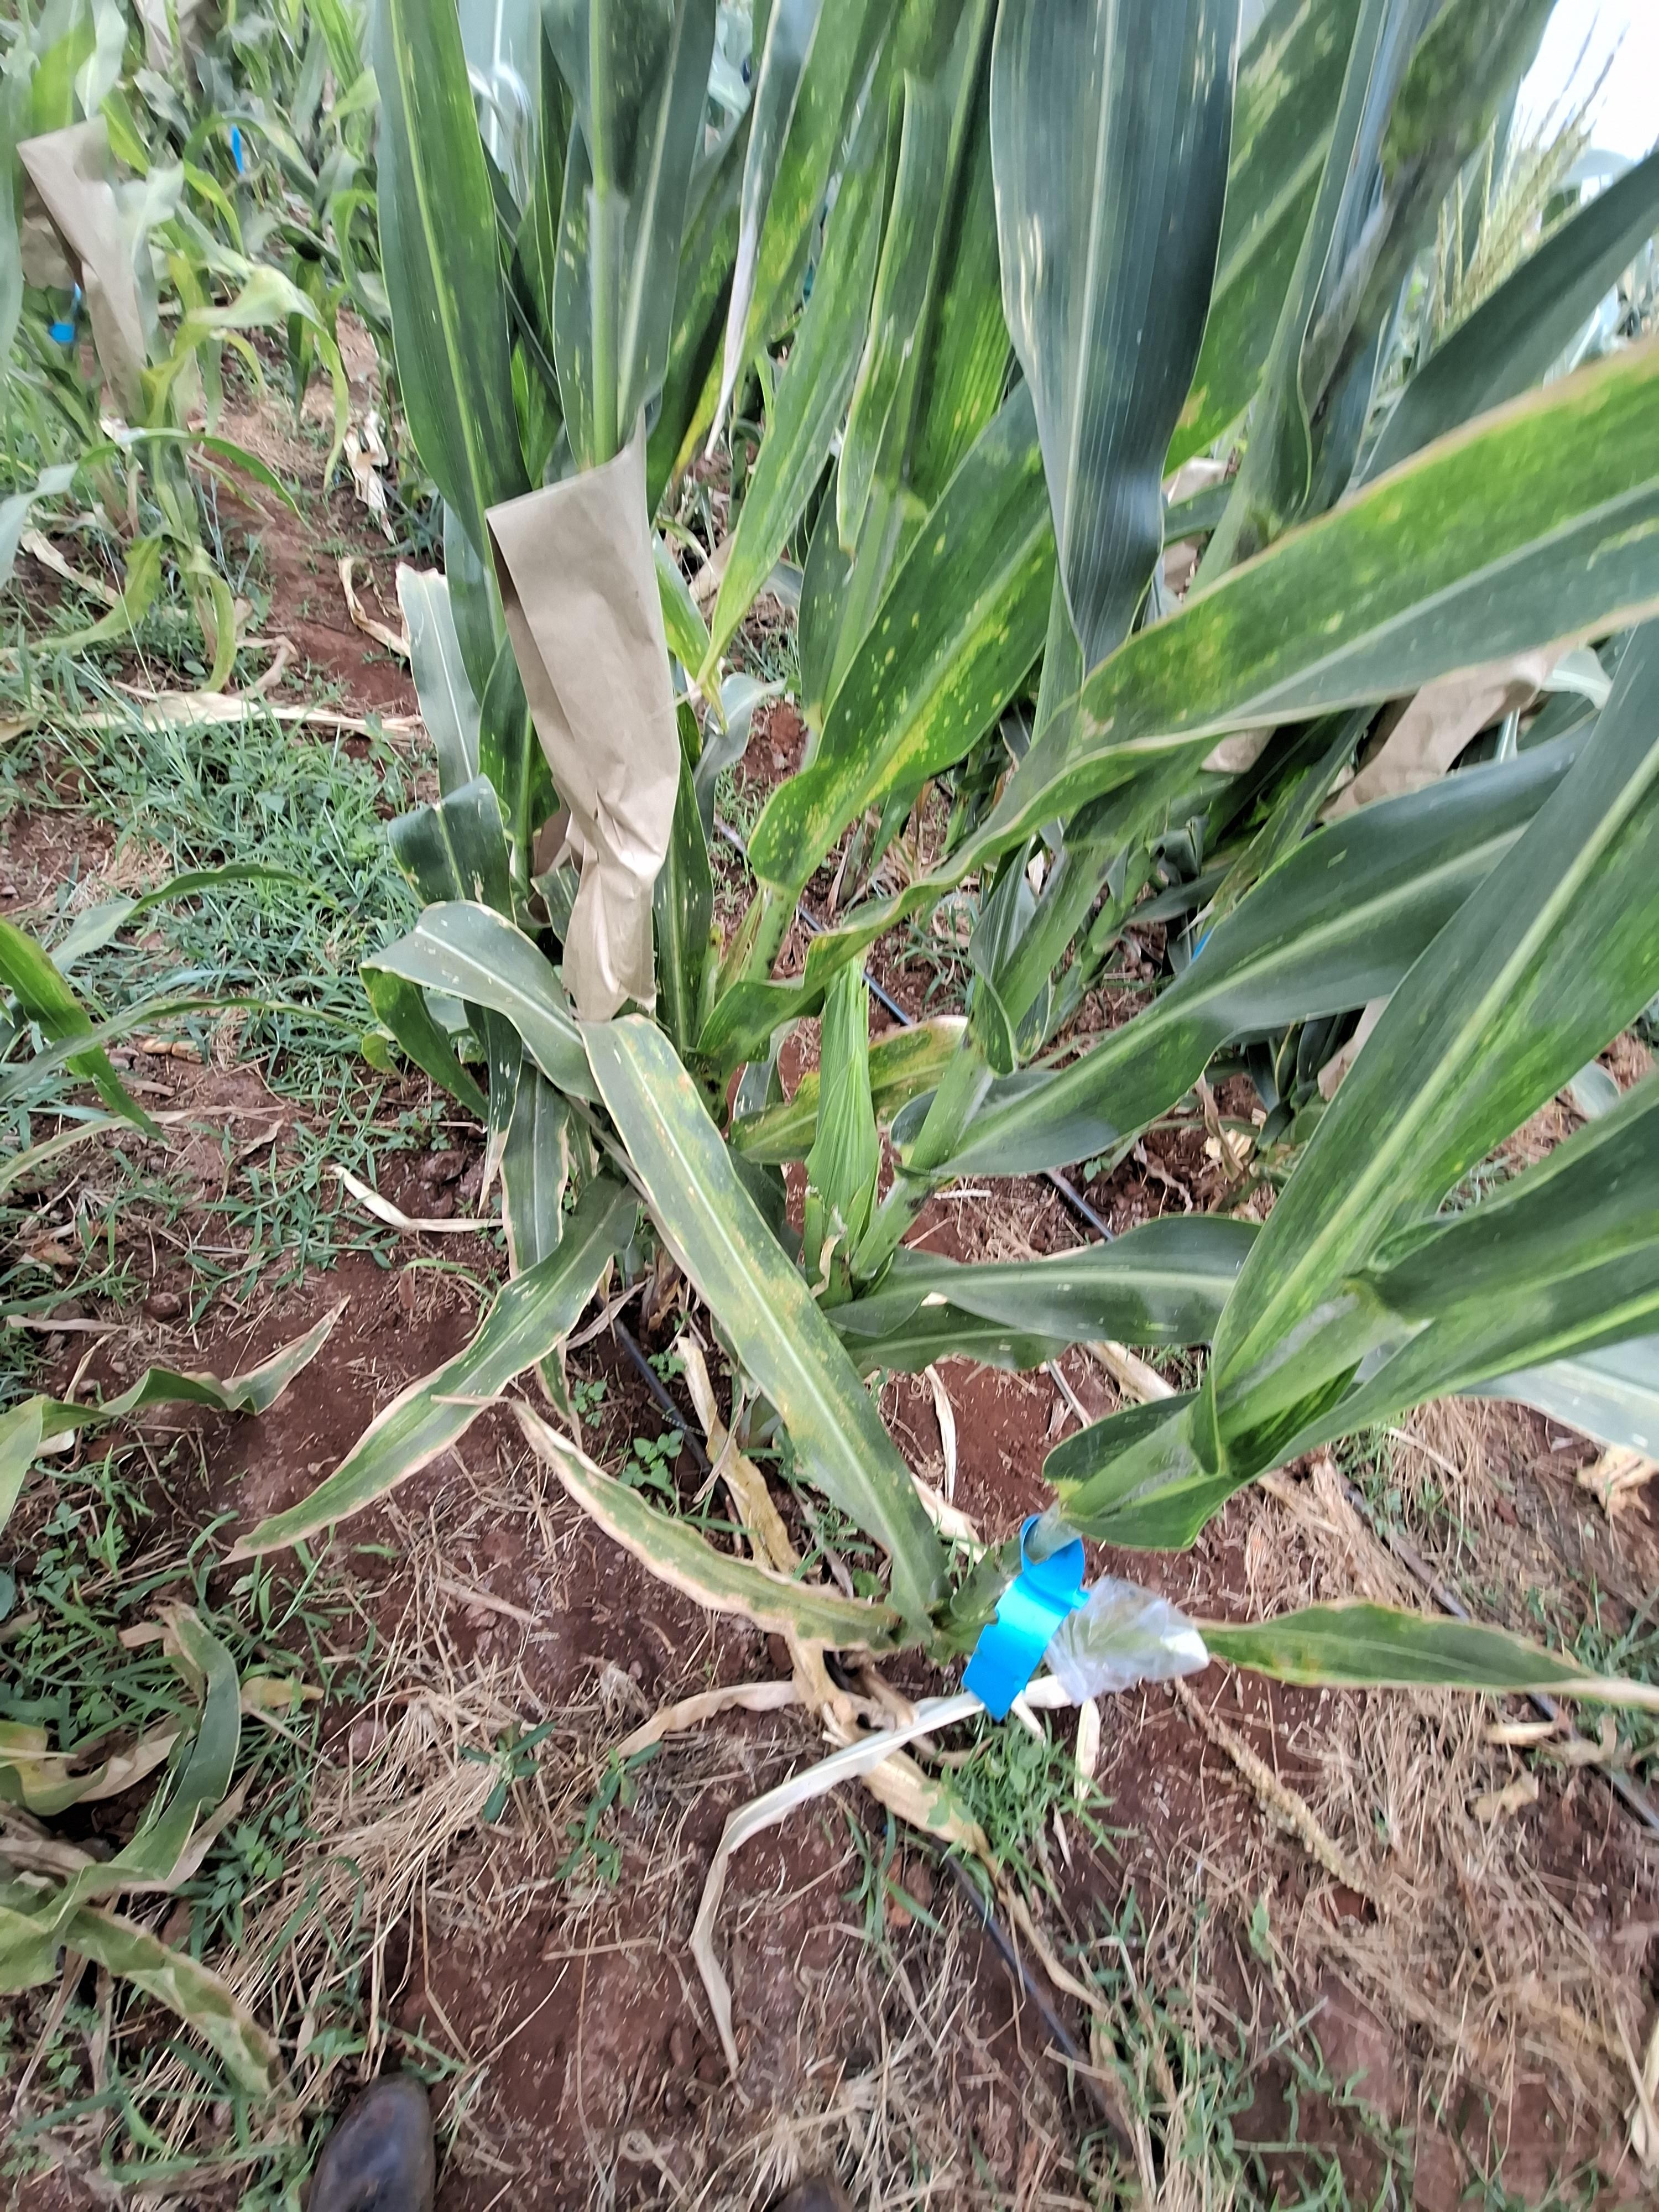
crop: maize
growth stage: flowering
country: Kenya
